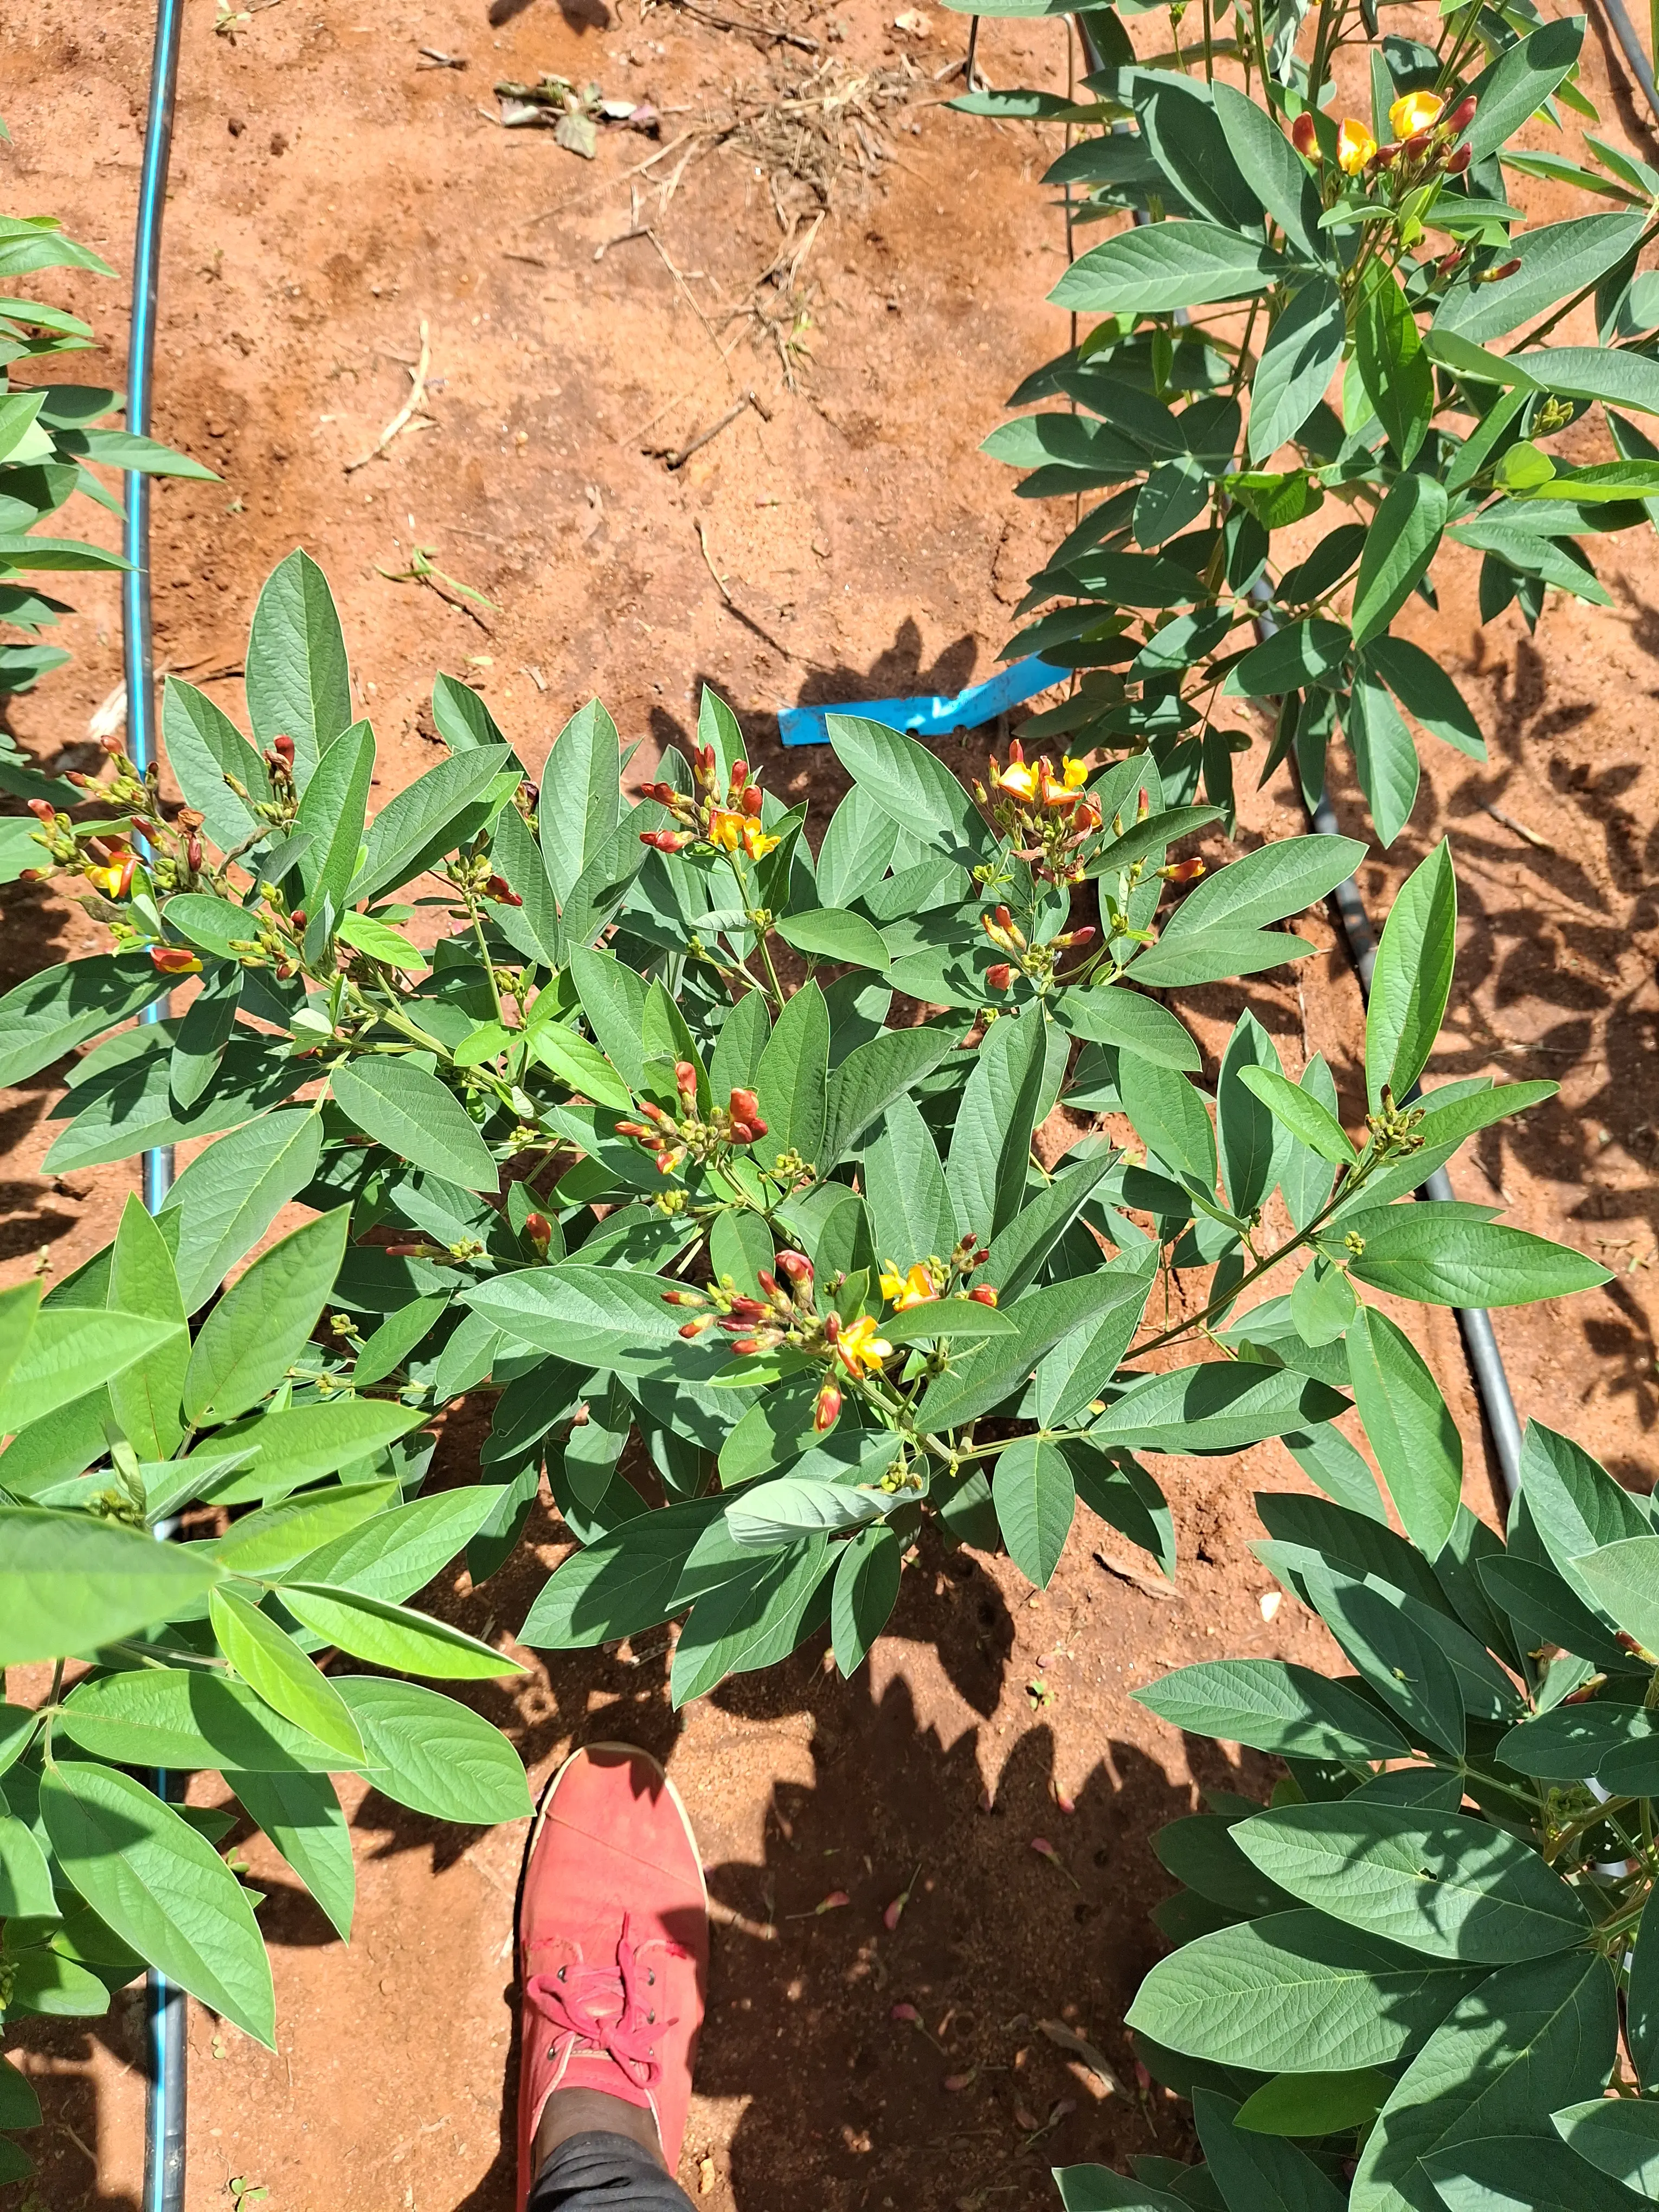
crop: pigeonpea
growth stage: flowering
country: Kenya
